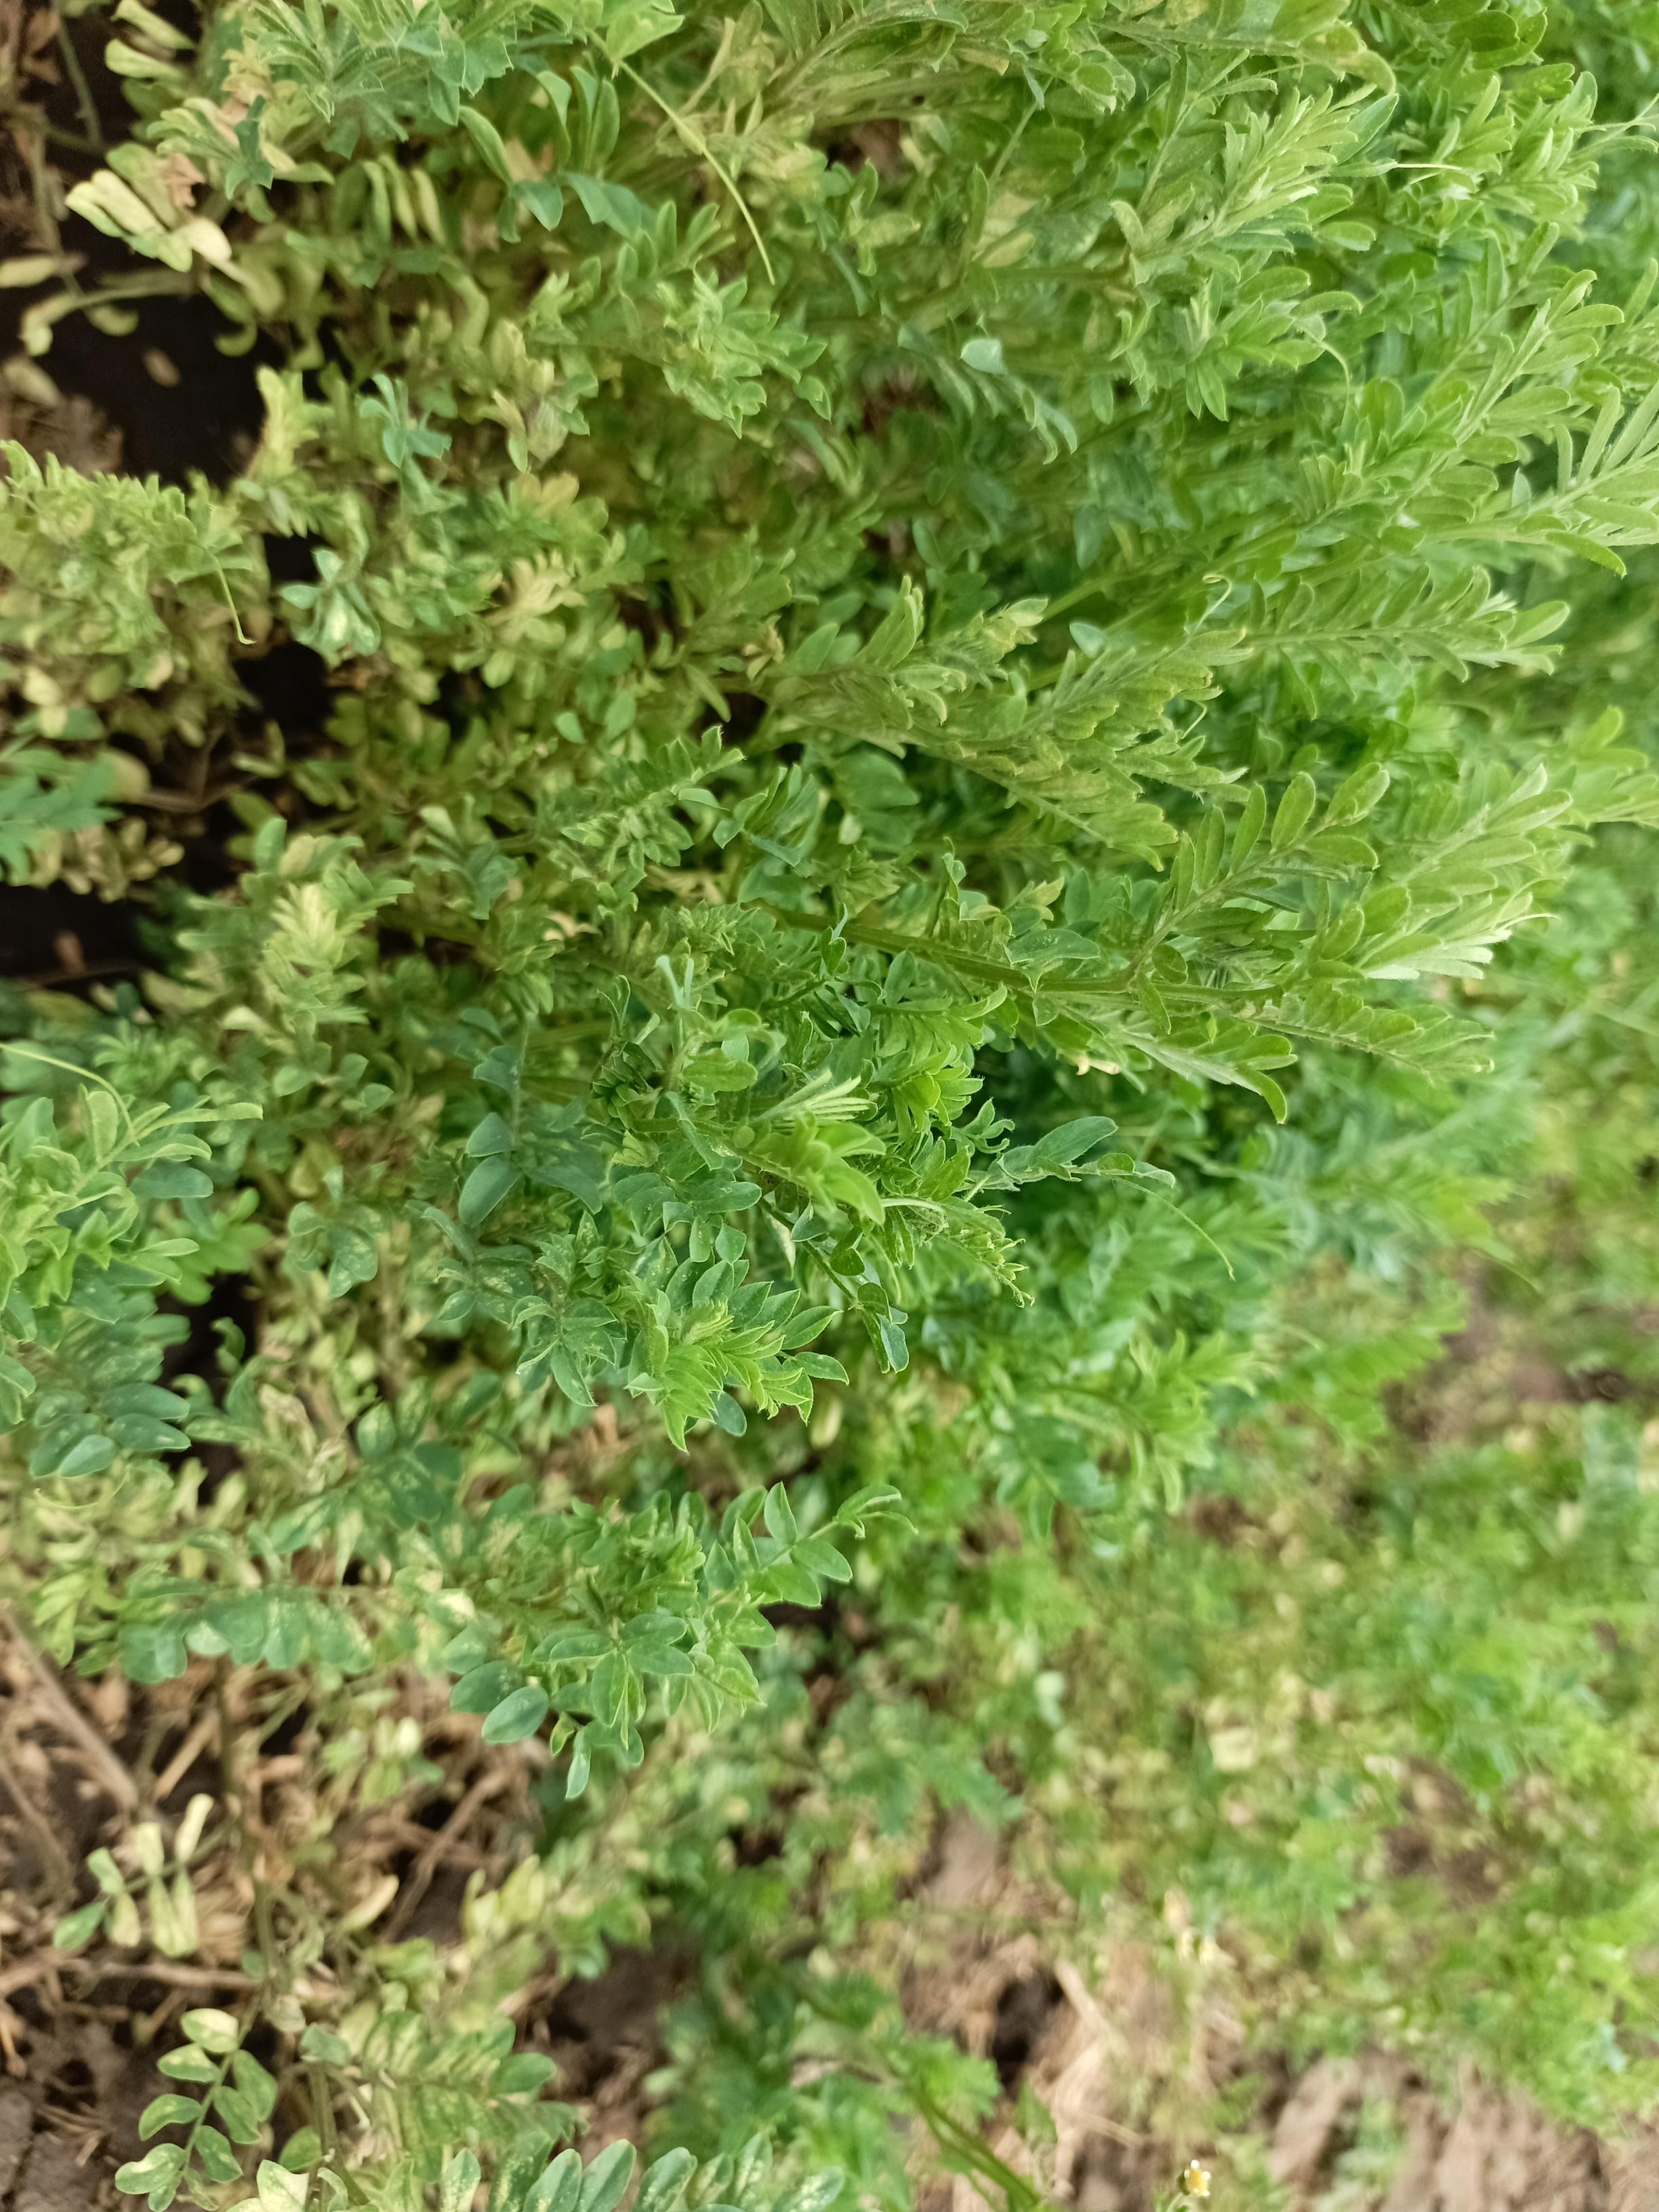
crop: lentil
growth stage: vegetative
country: Tanzania
